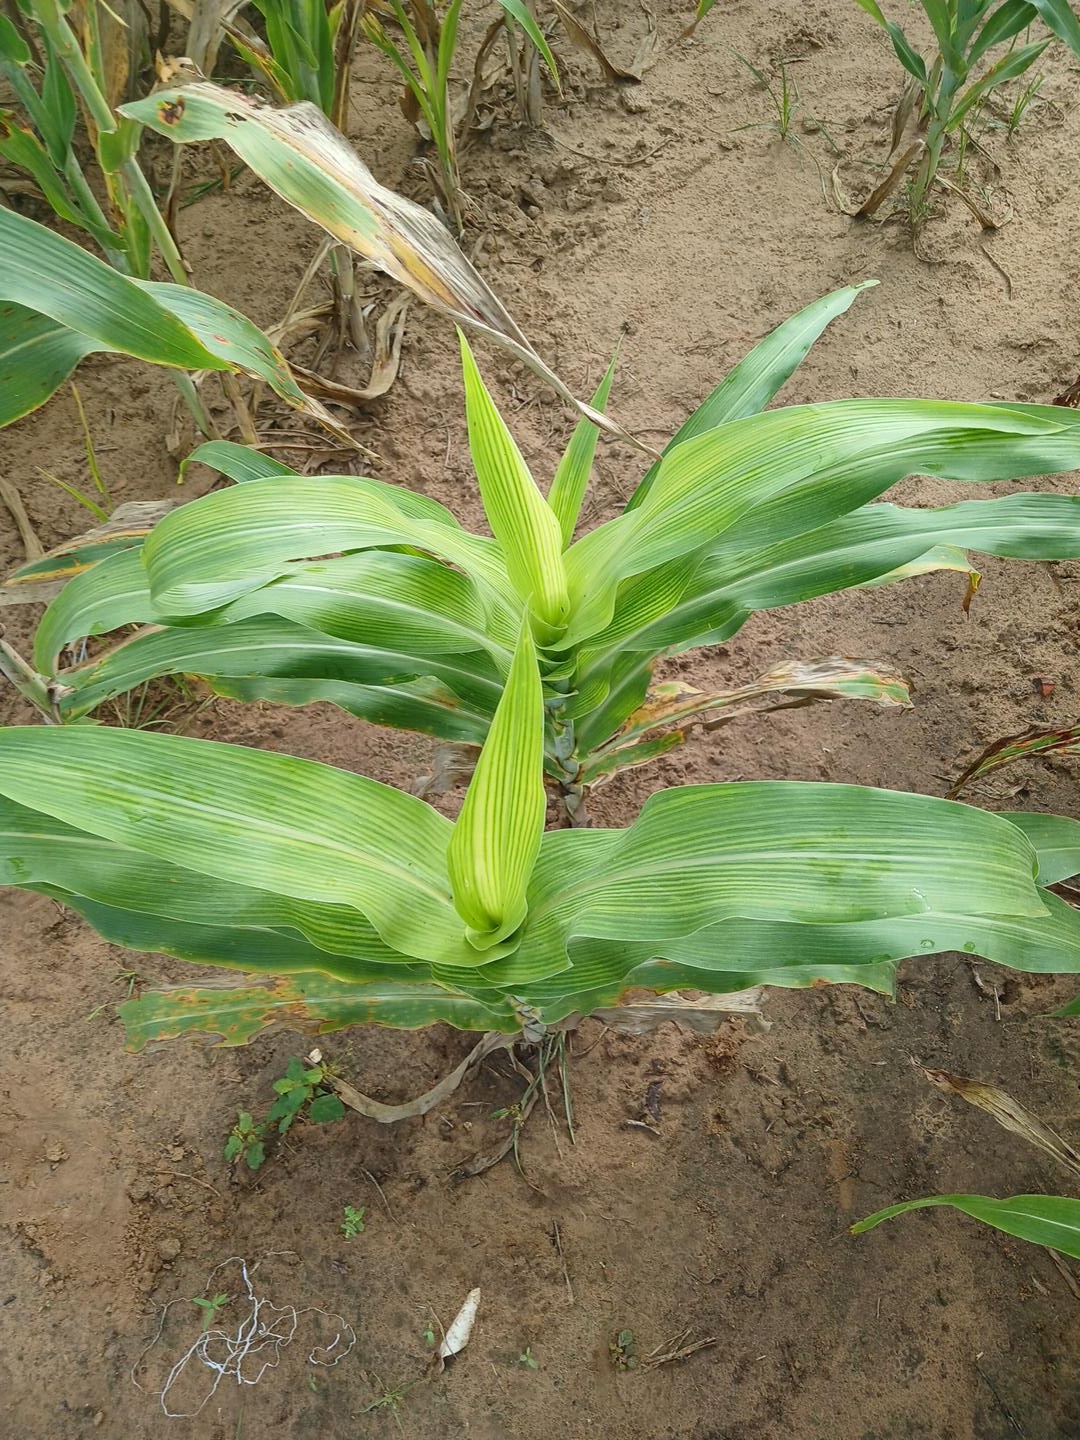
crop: sorghum
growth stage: vegetative
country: Senegal
